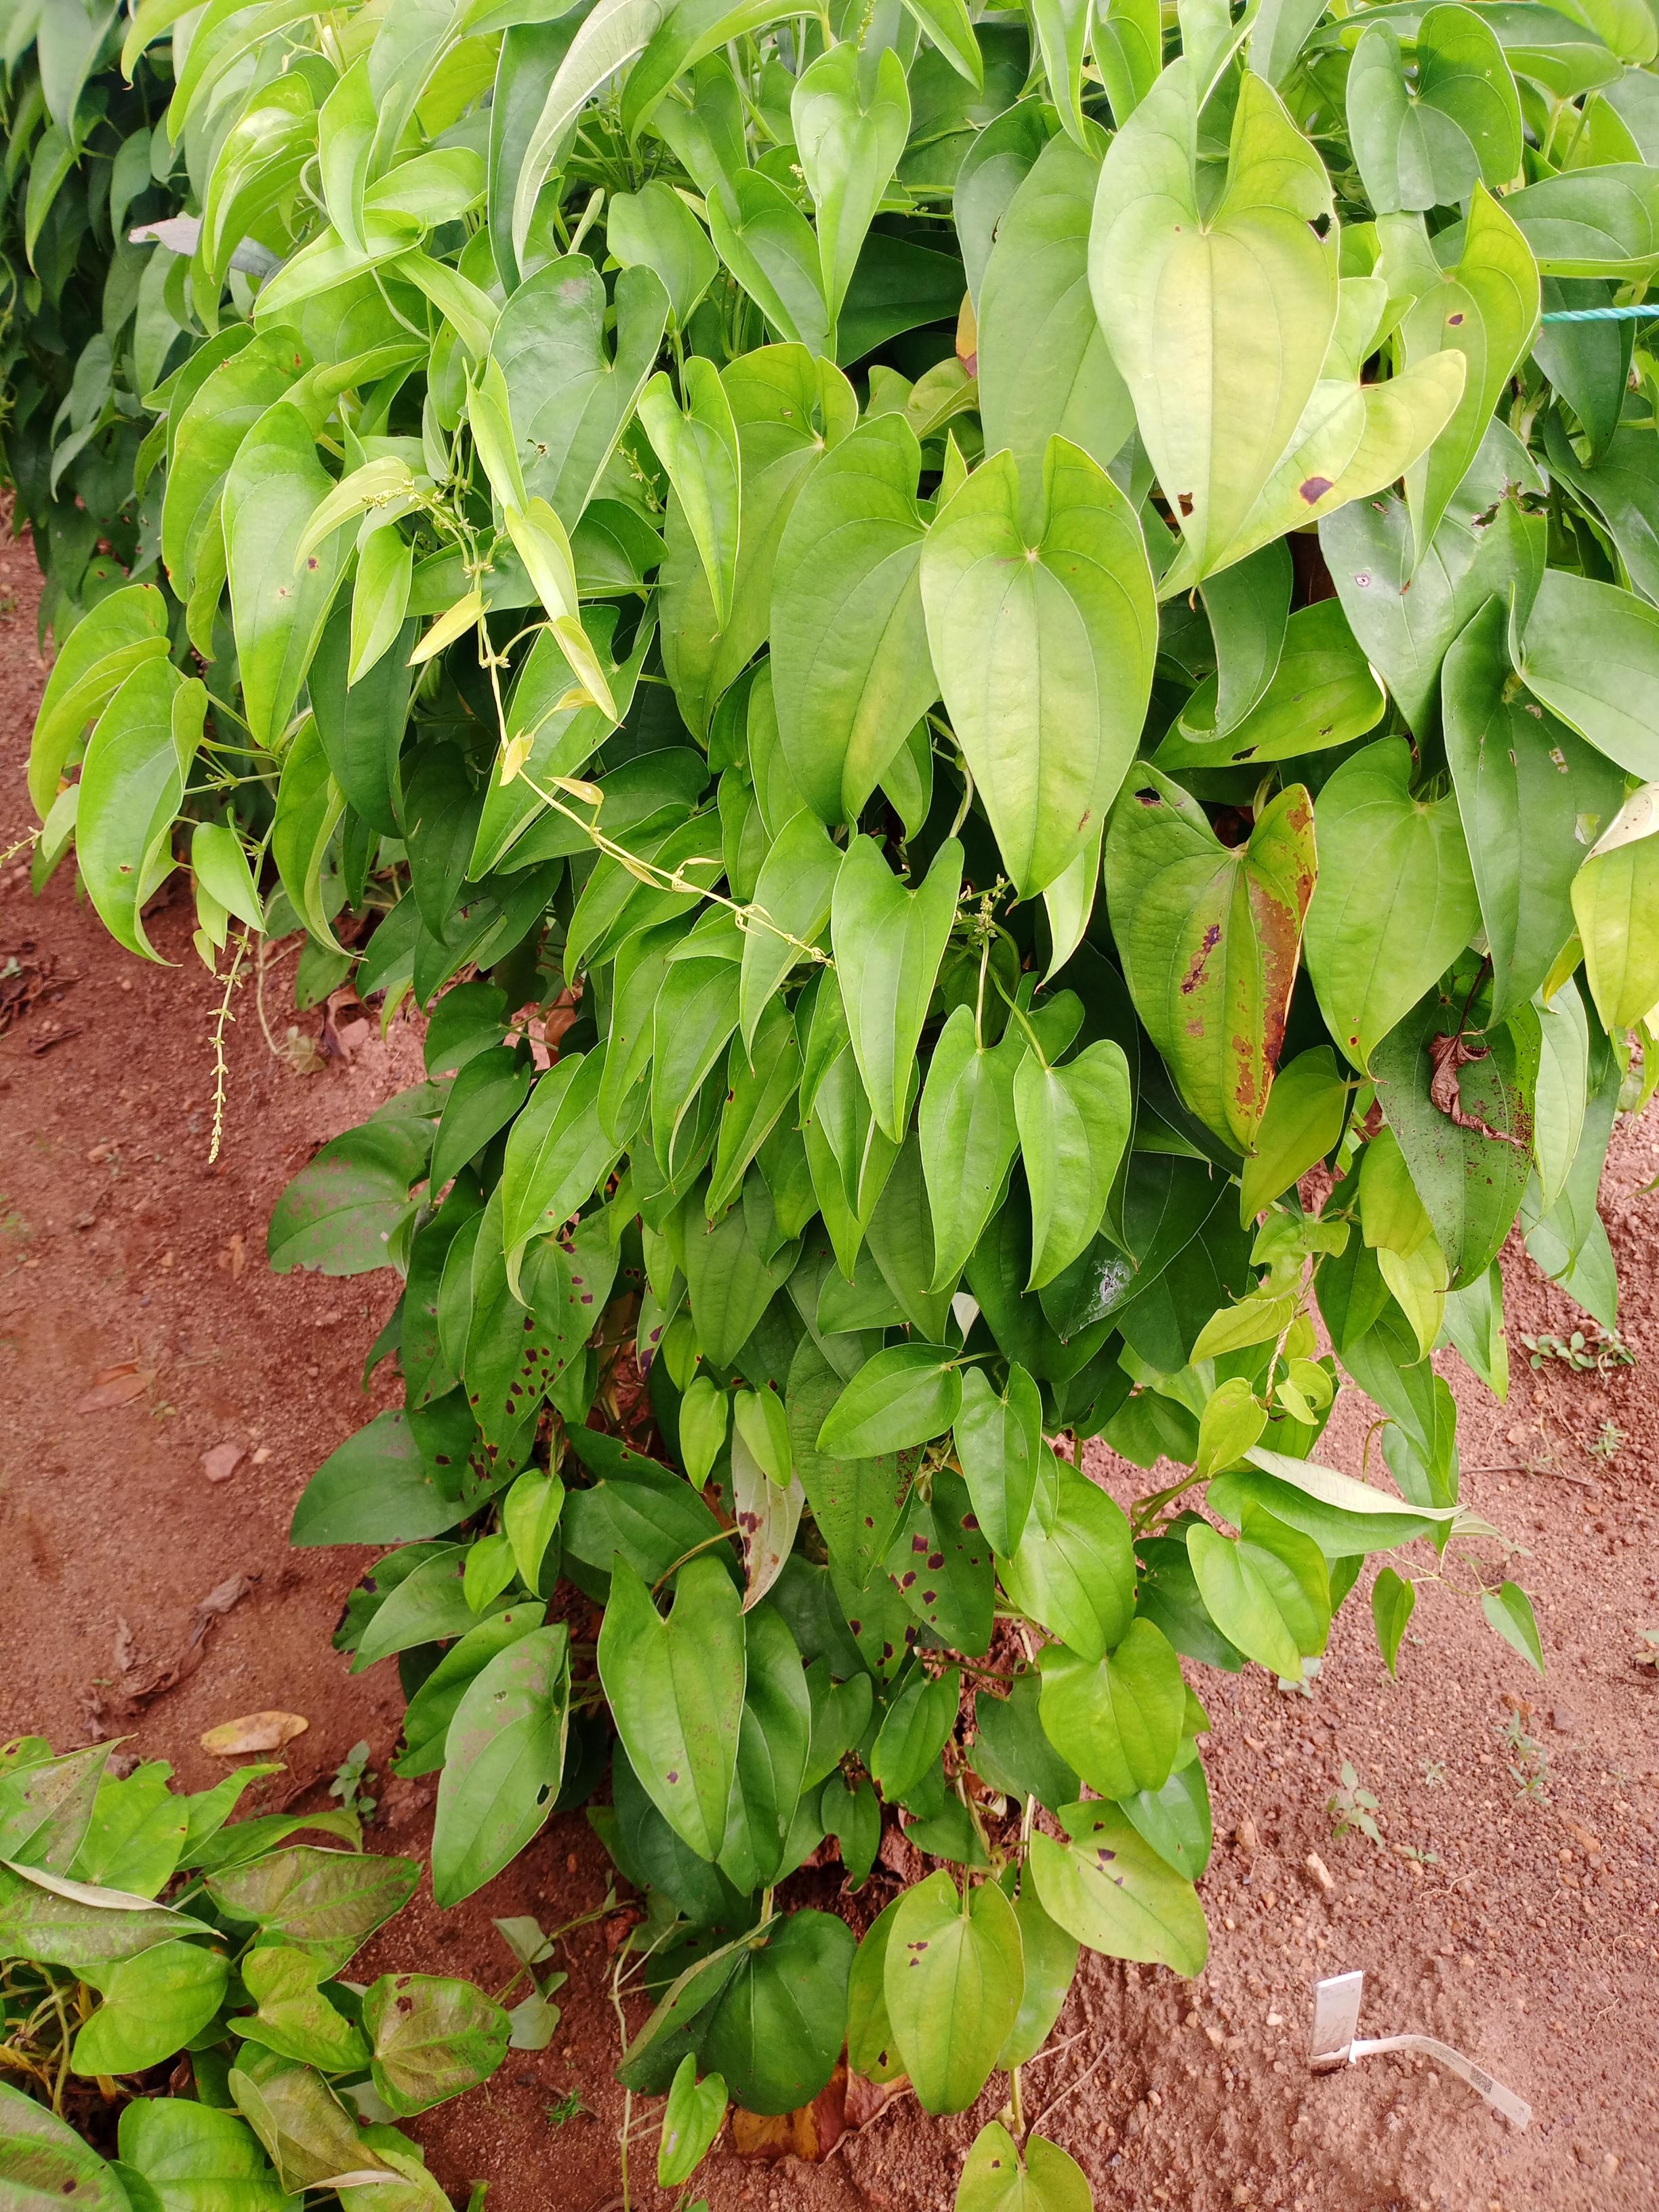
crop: yam
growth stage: vegetative
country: Nigeria
